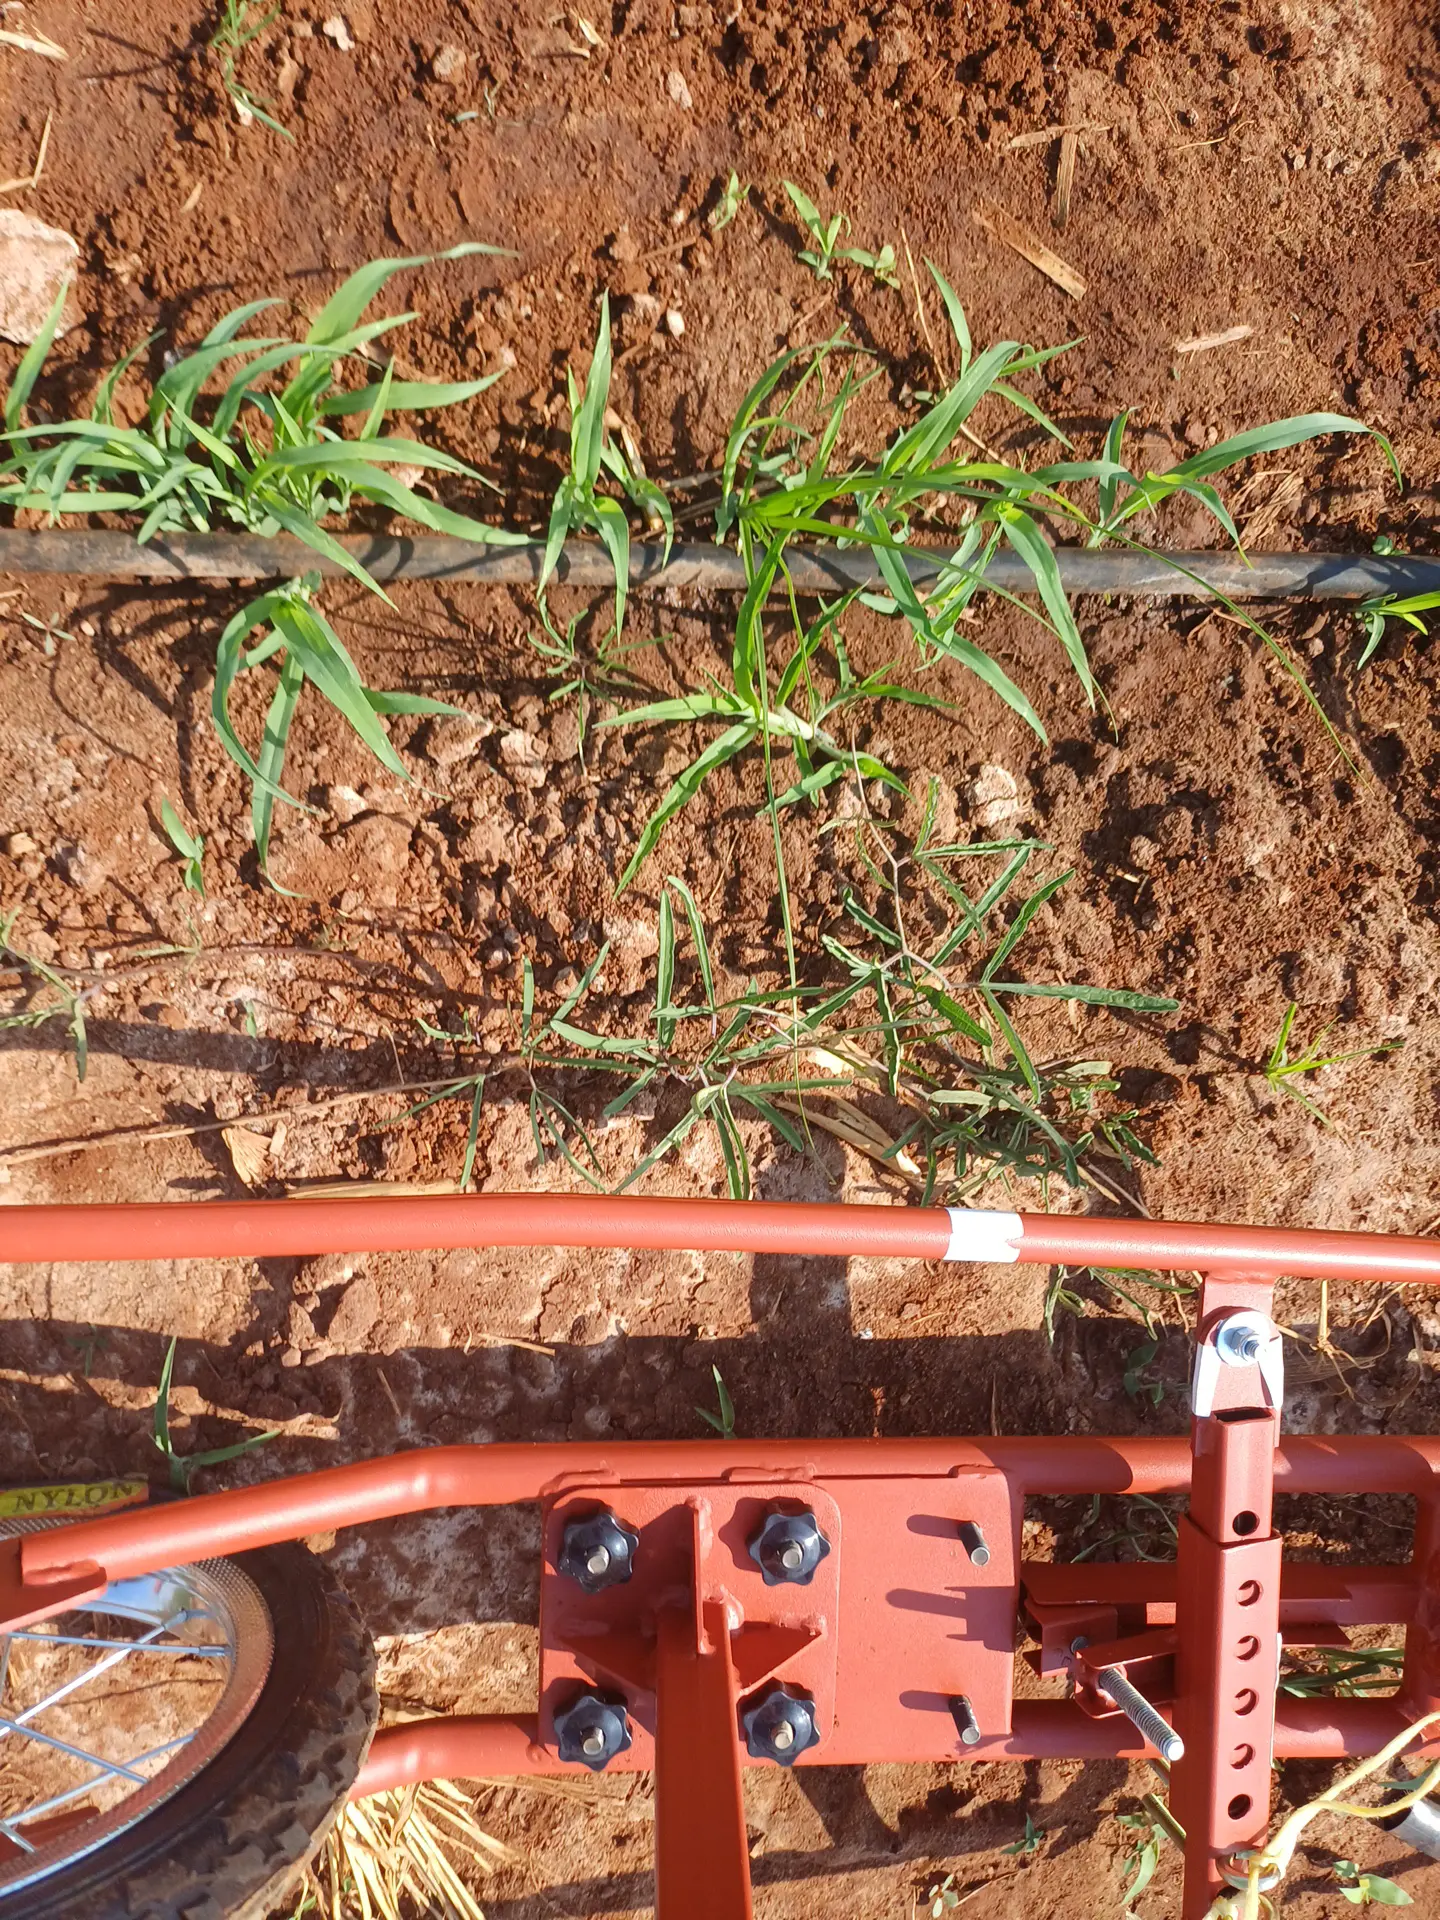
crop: sorghum
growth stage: vegetative
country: Kenya
